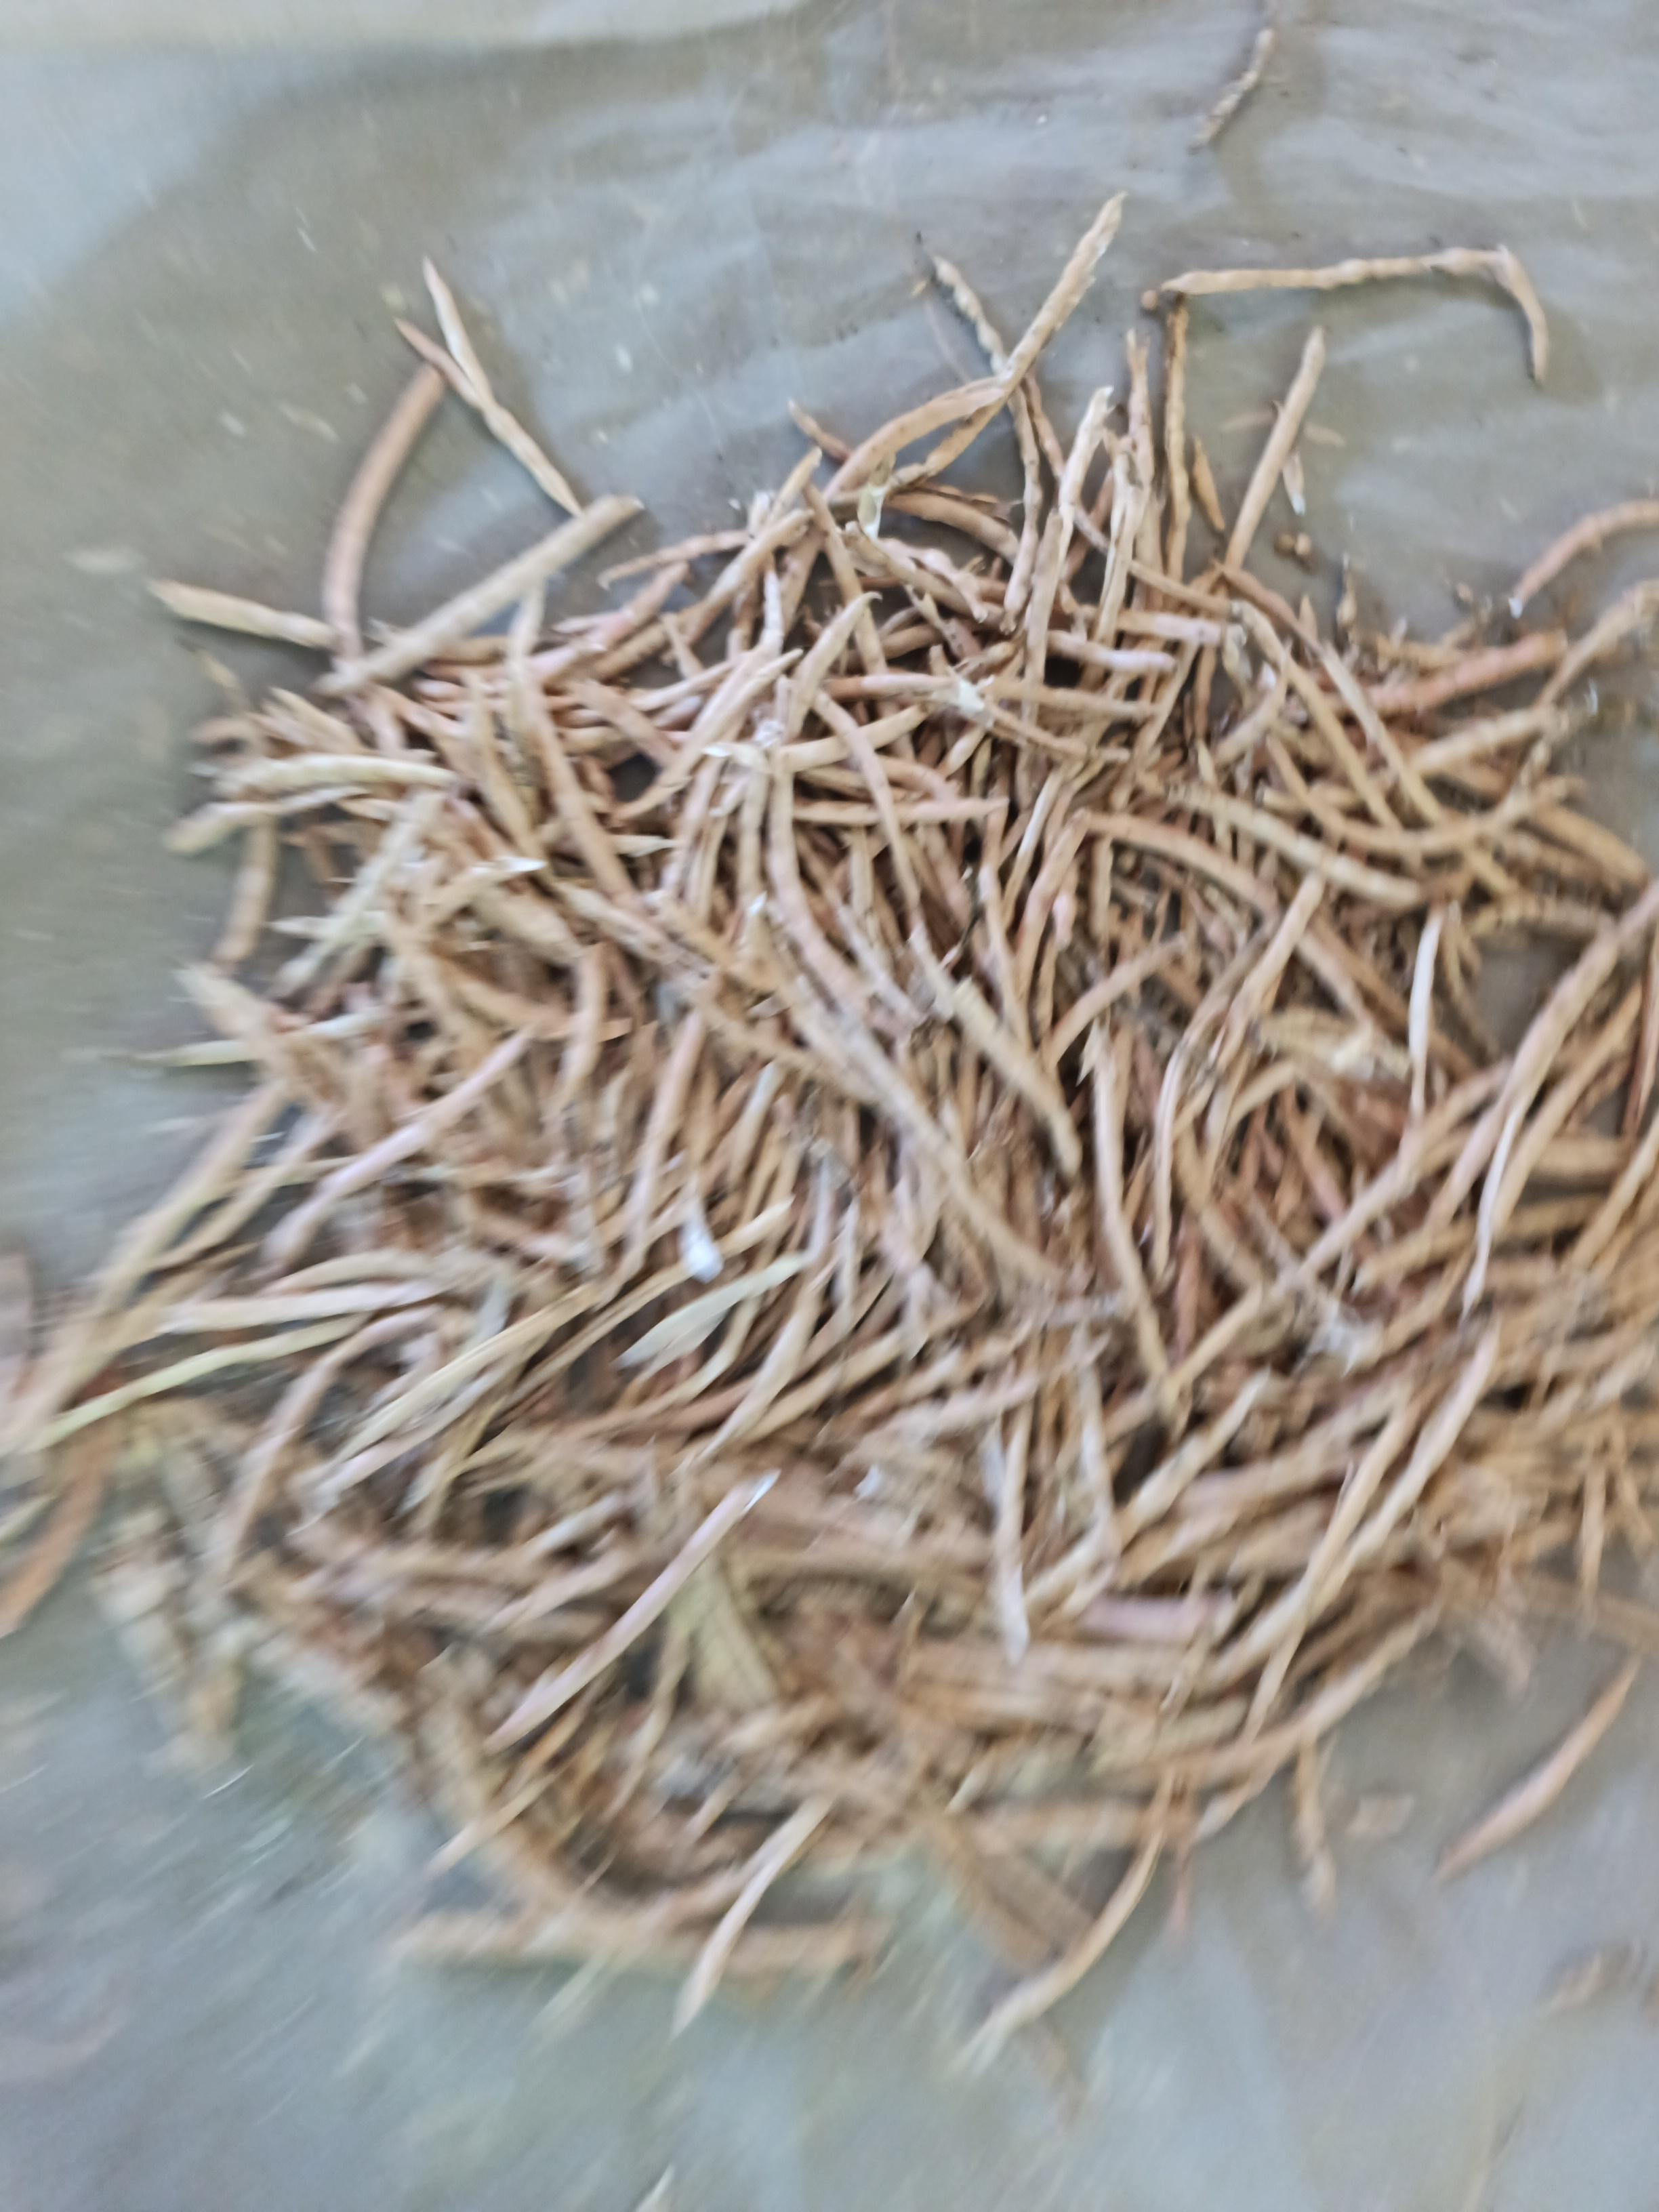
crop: cowpea
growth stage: harvest
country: Nigeria
